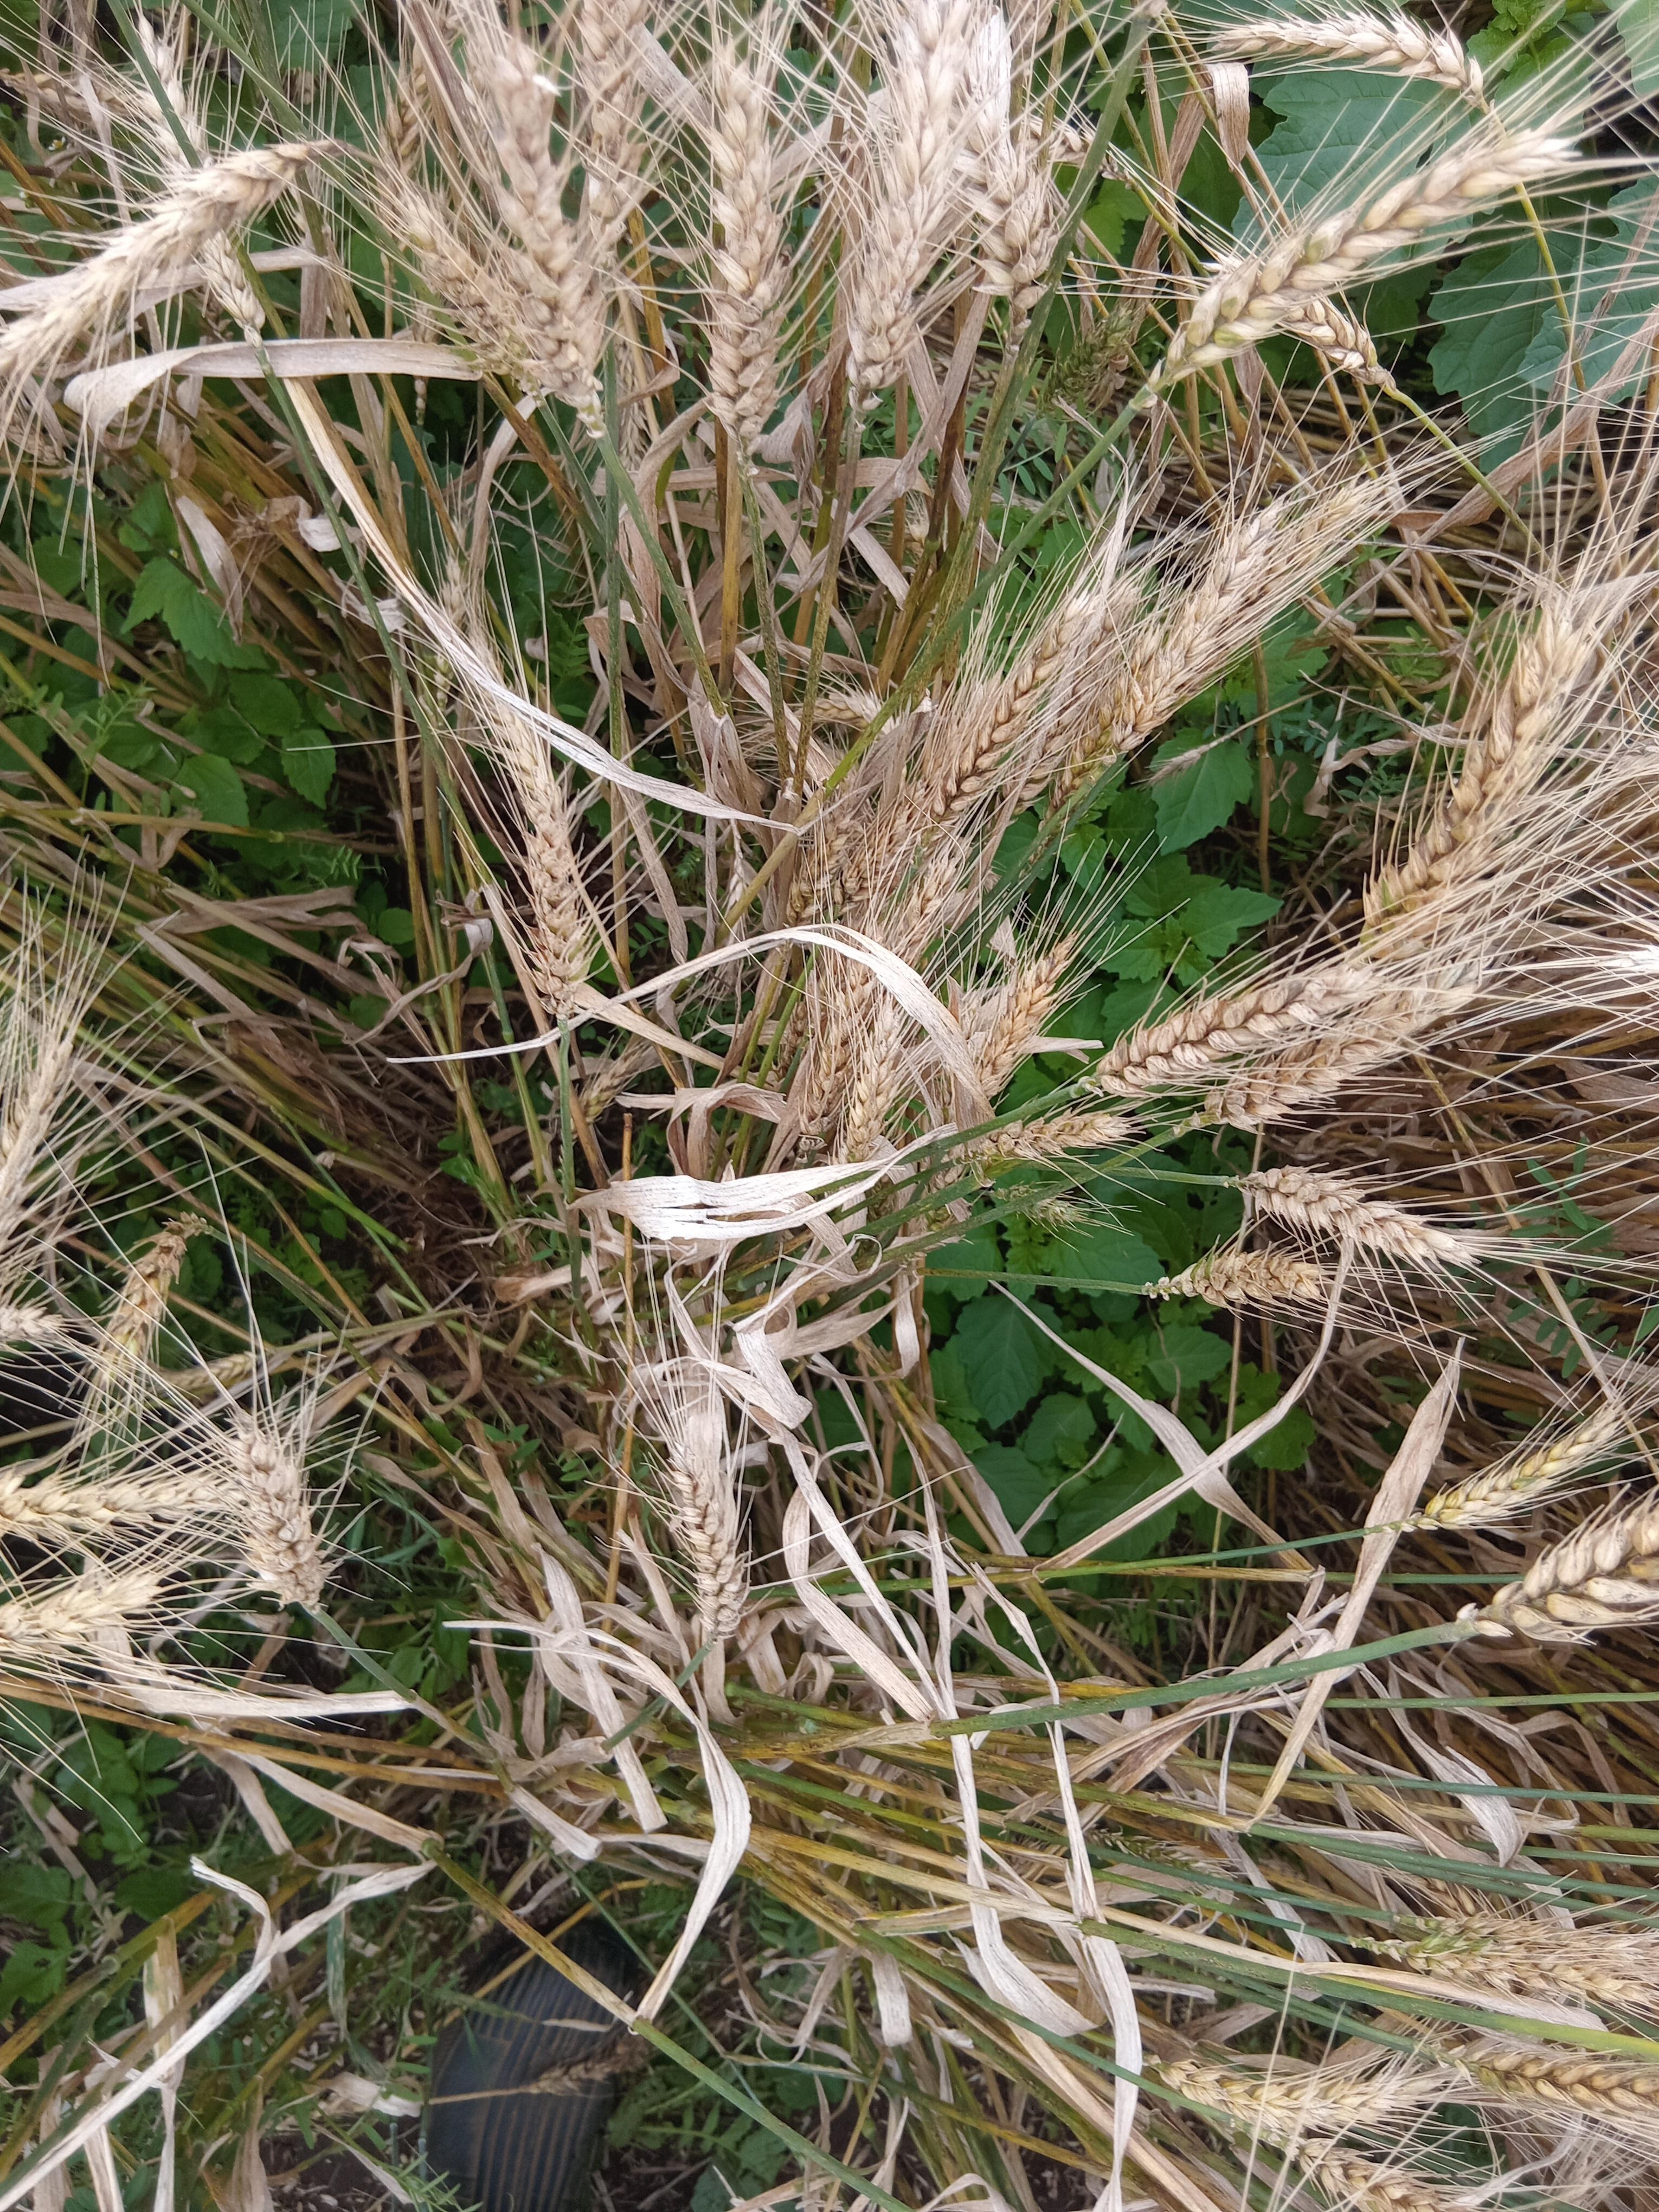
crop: wheat
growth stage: maturity
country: Kenya
